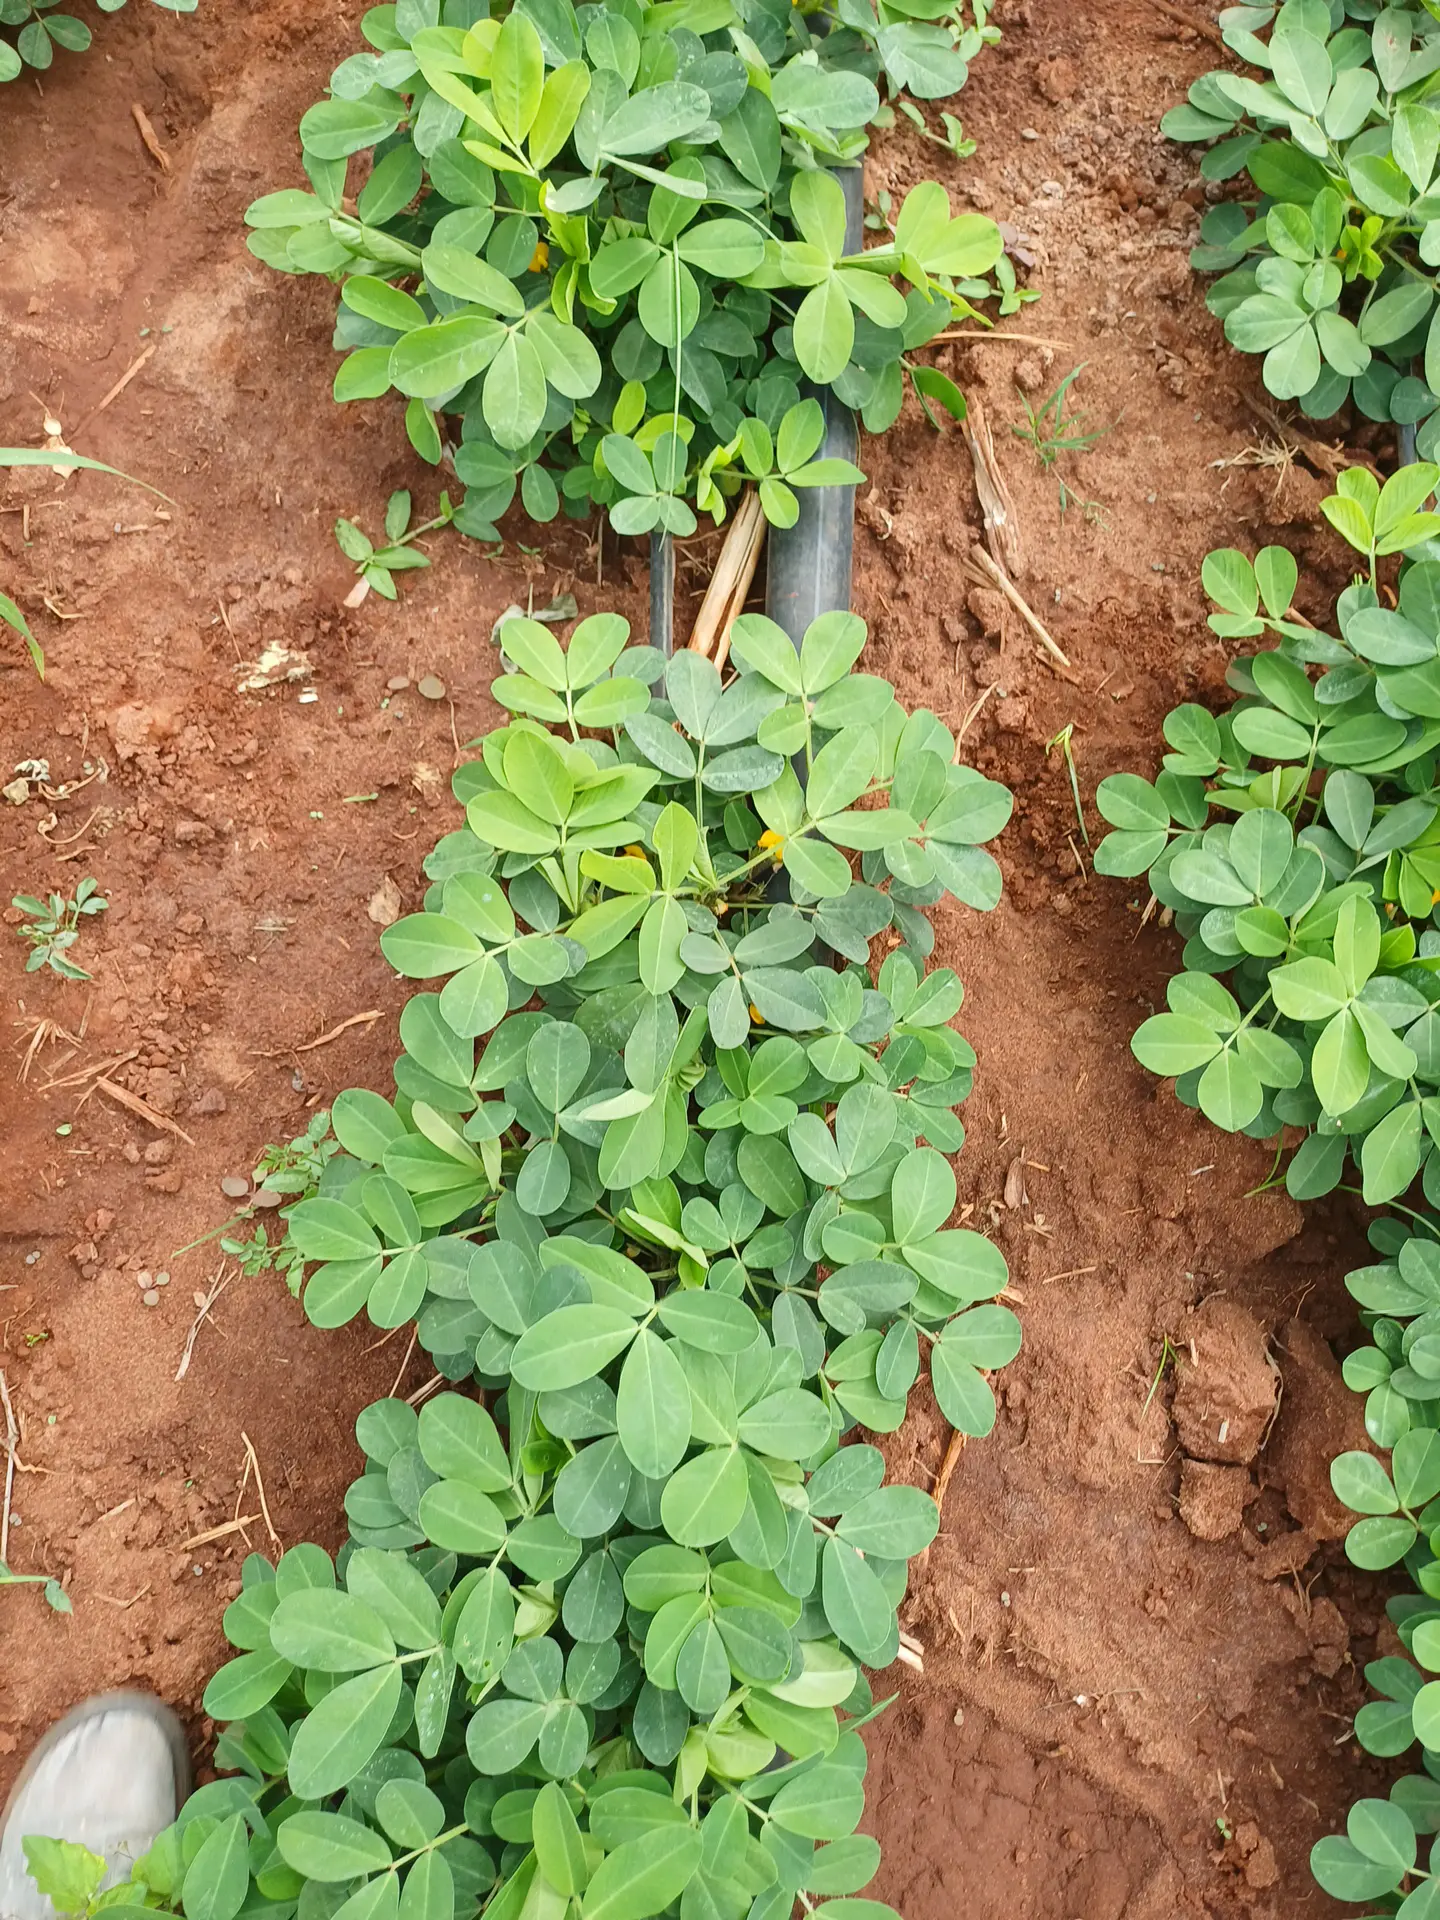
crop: groundnut
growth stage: vegetative
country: Kenya
